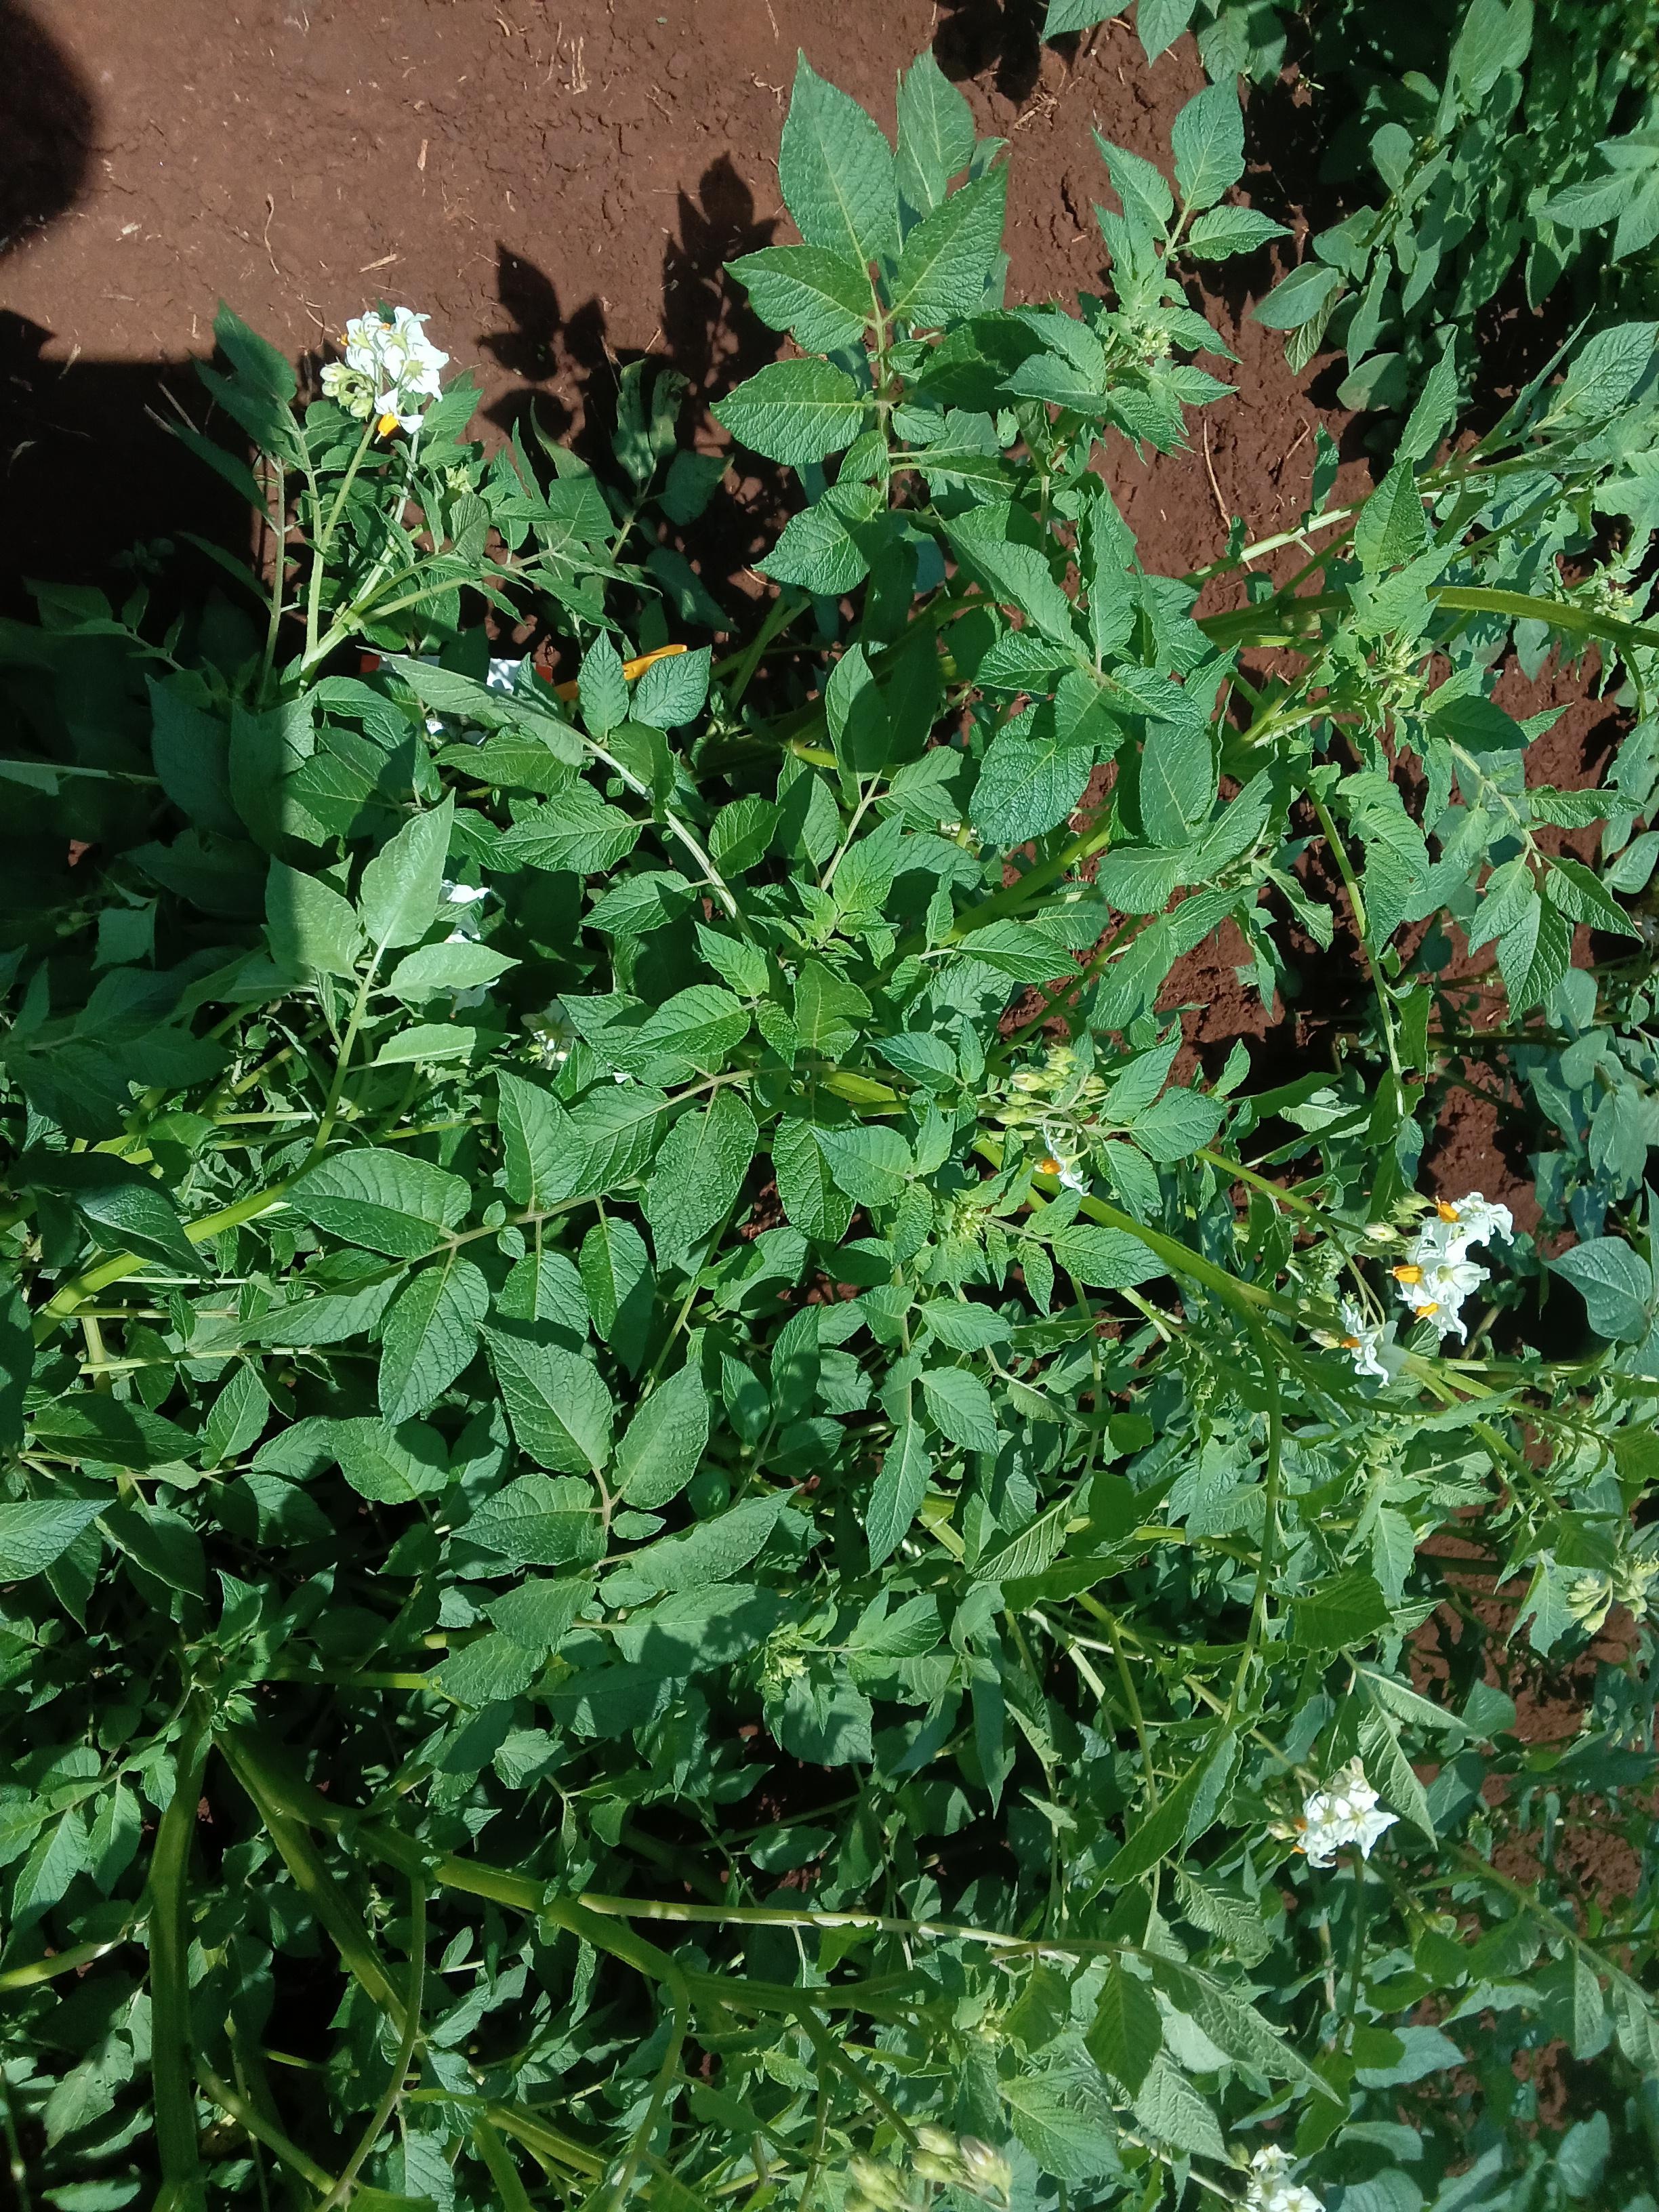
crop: potato
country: Kenya
